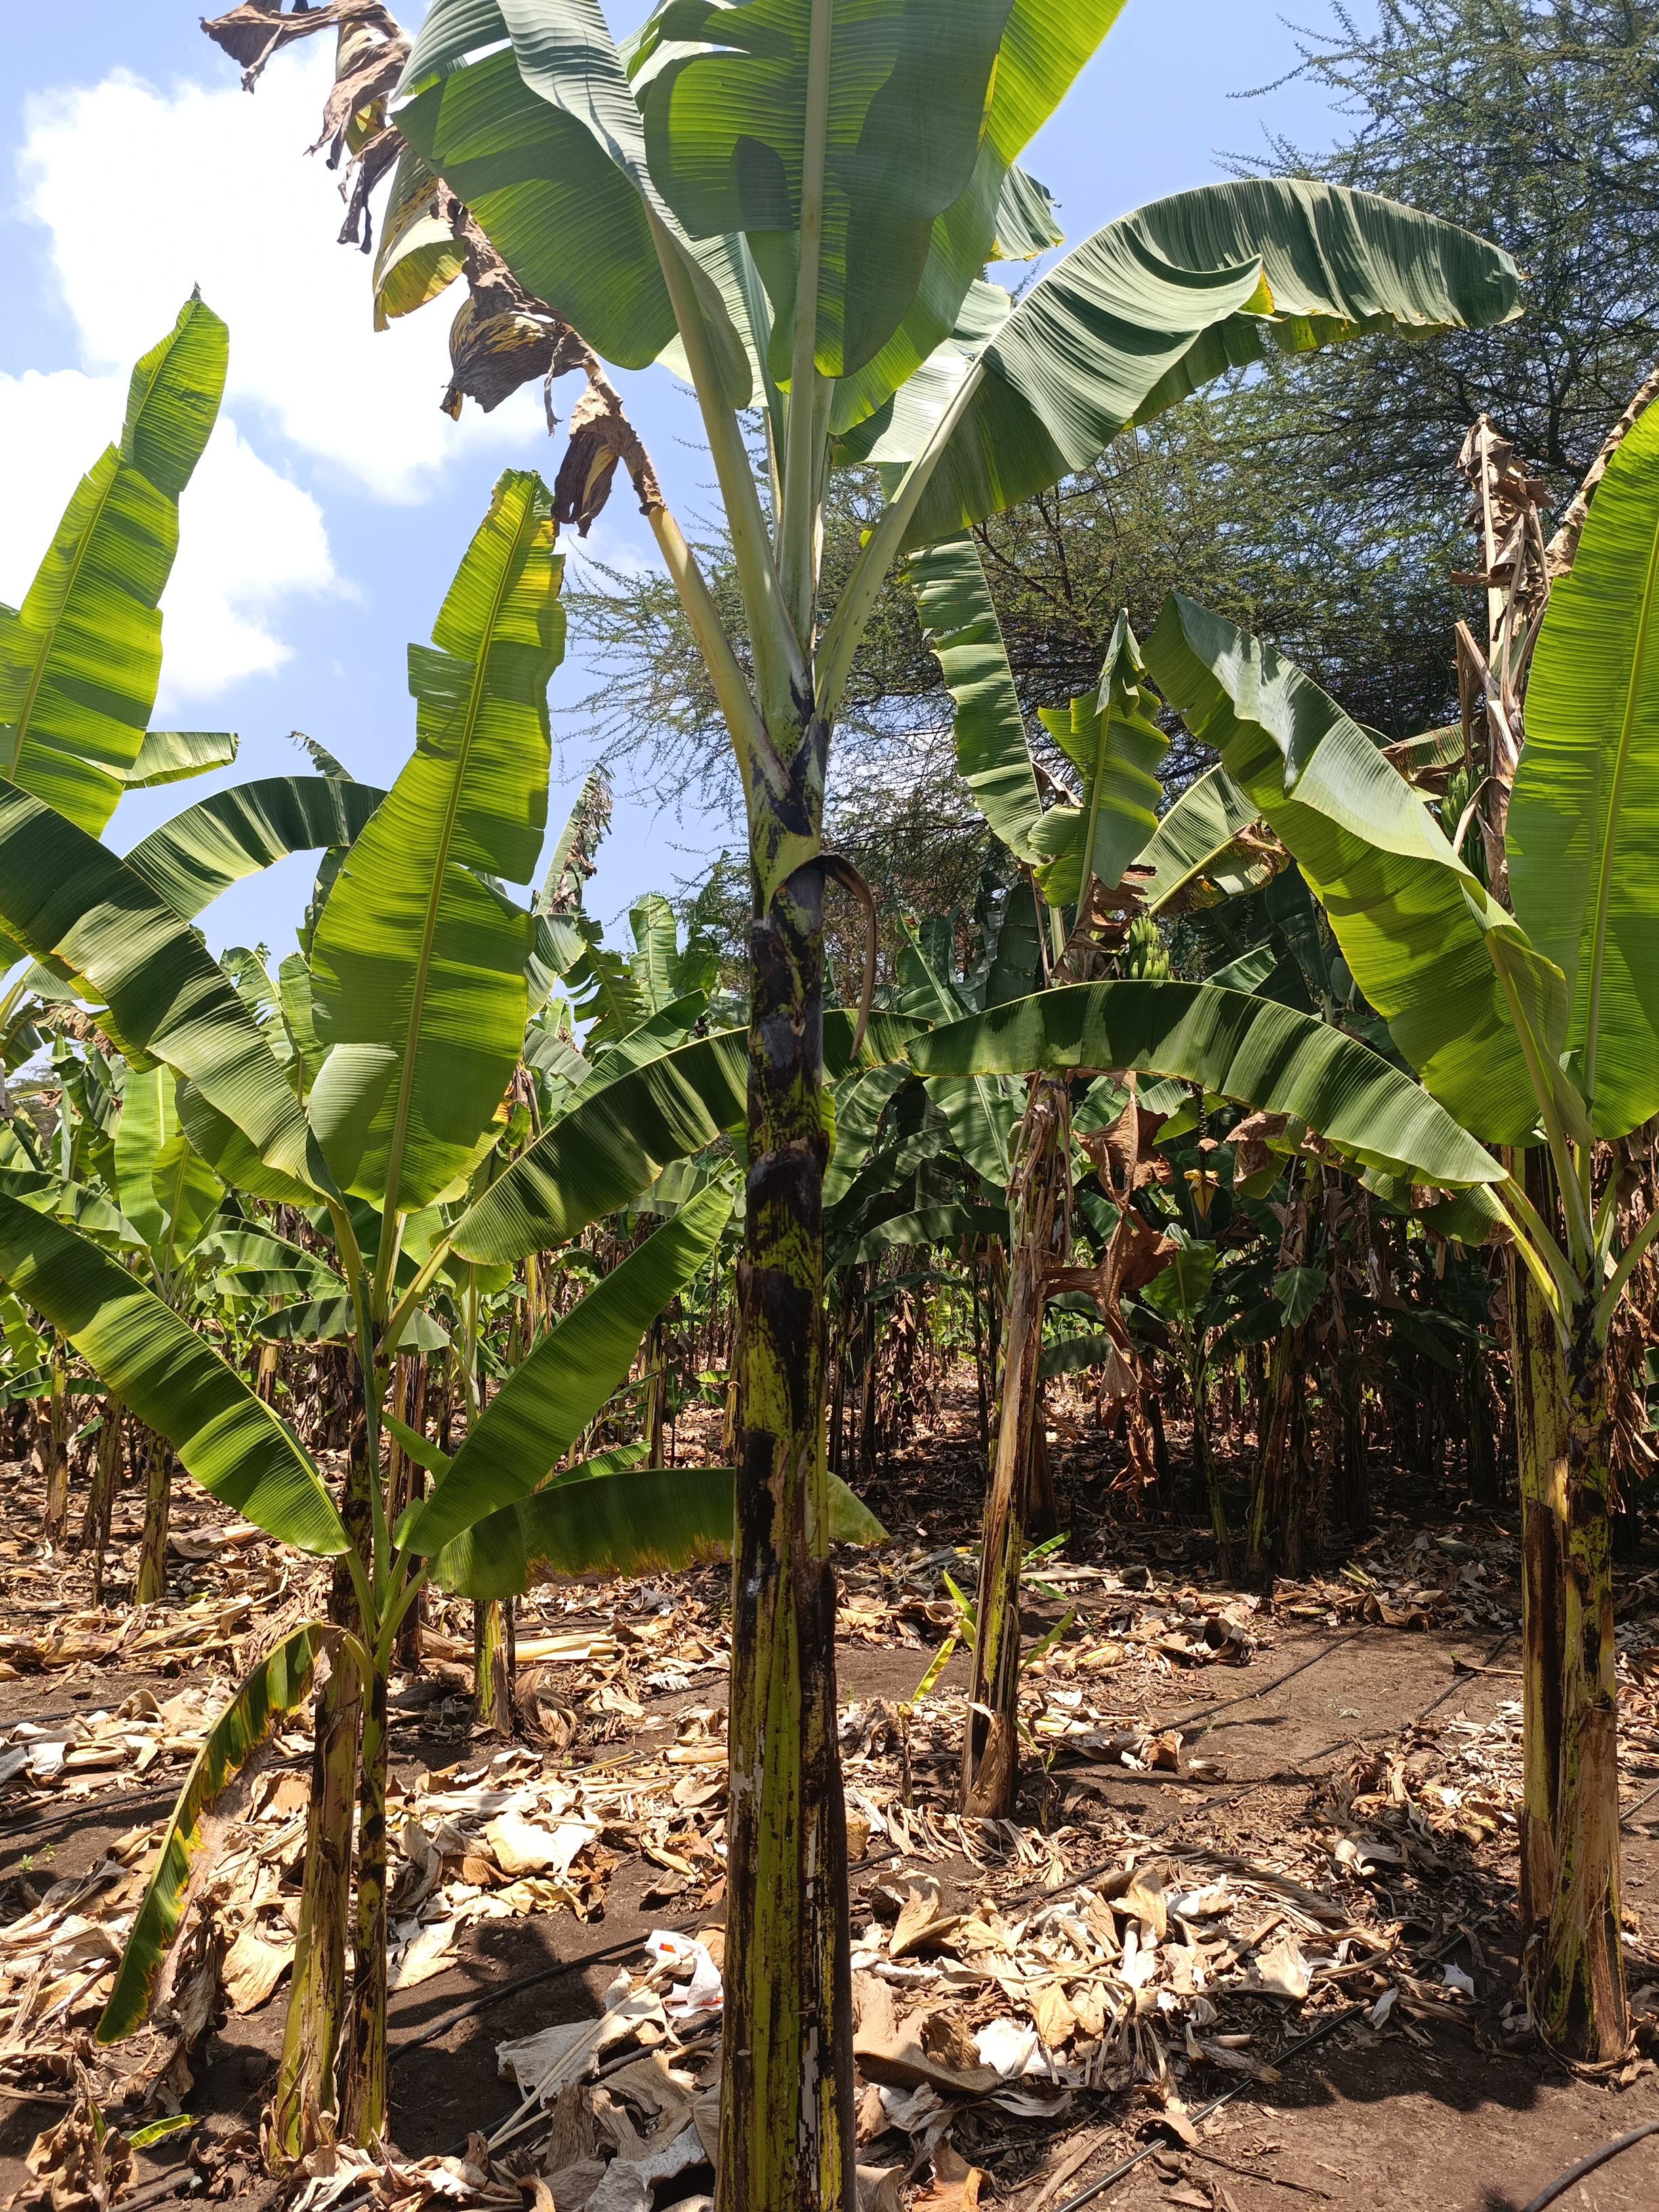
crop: banana
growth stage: vegetative
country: Tanzania
